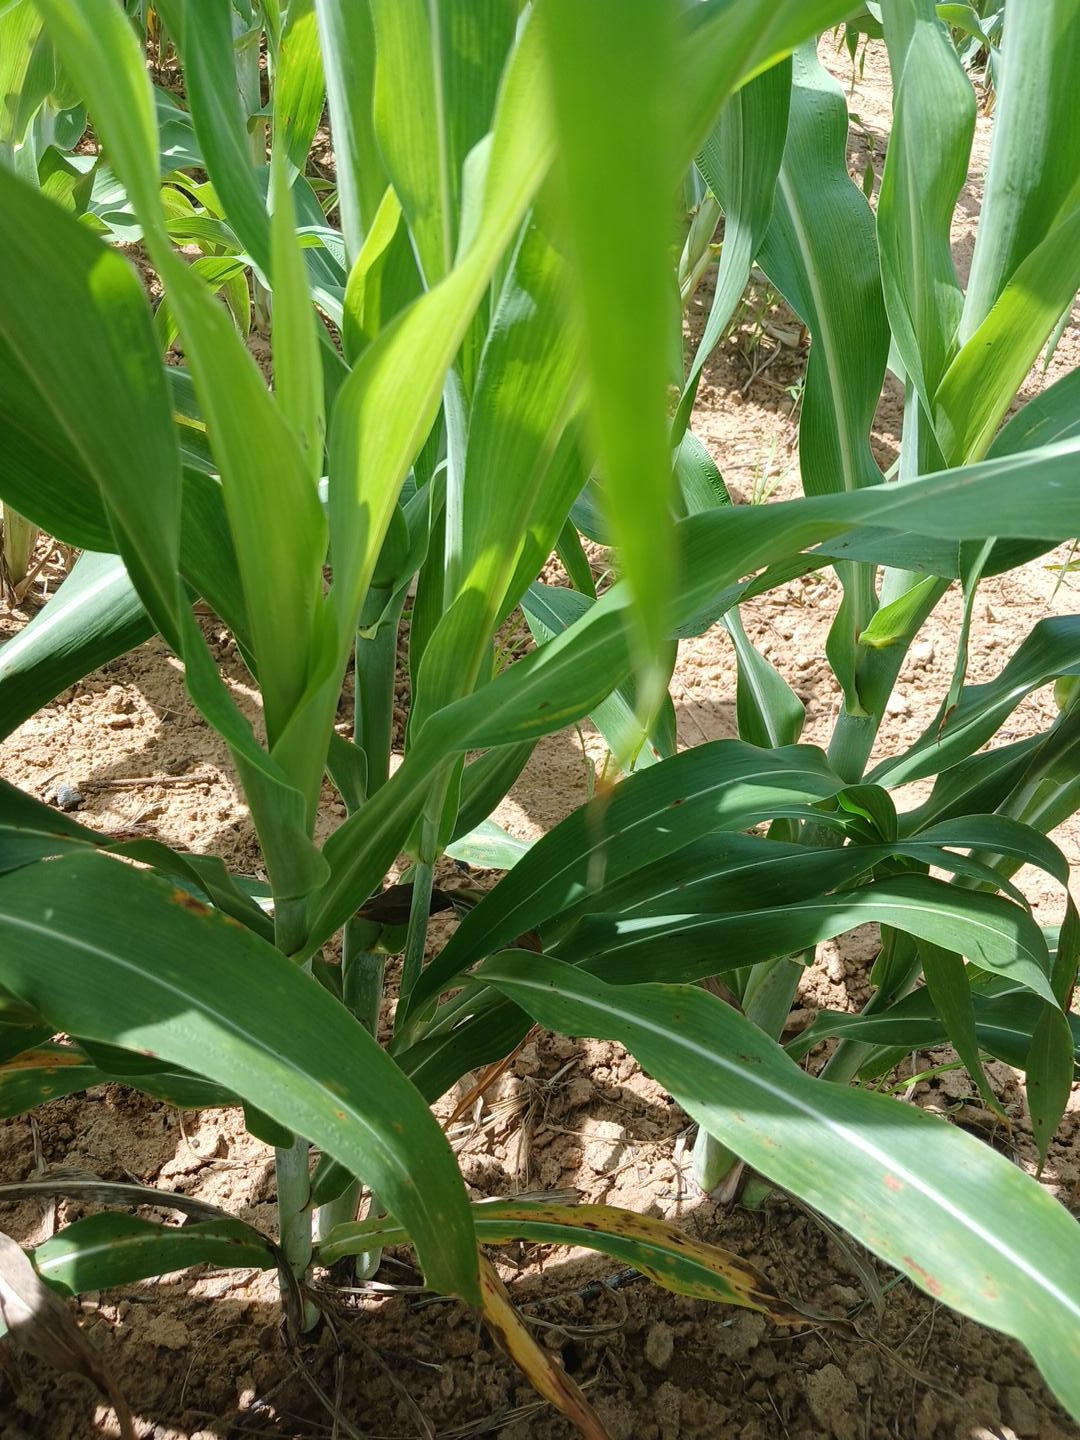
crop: sorghum
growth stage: vegetative
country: Senegal
